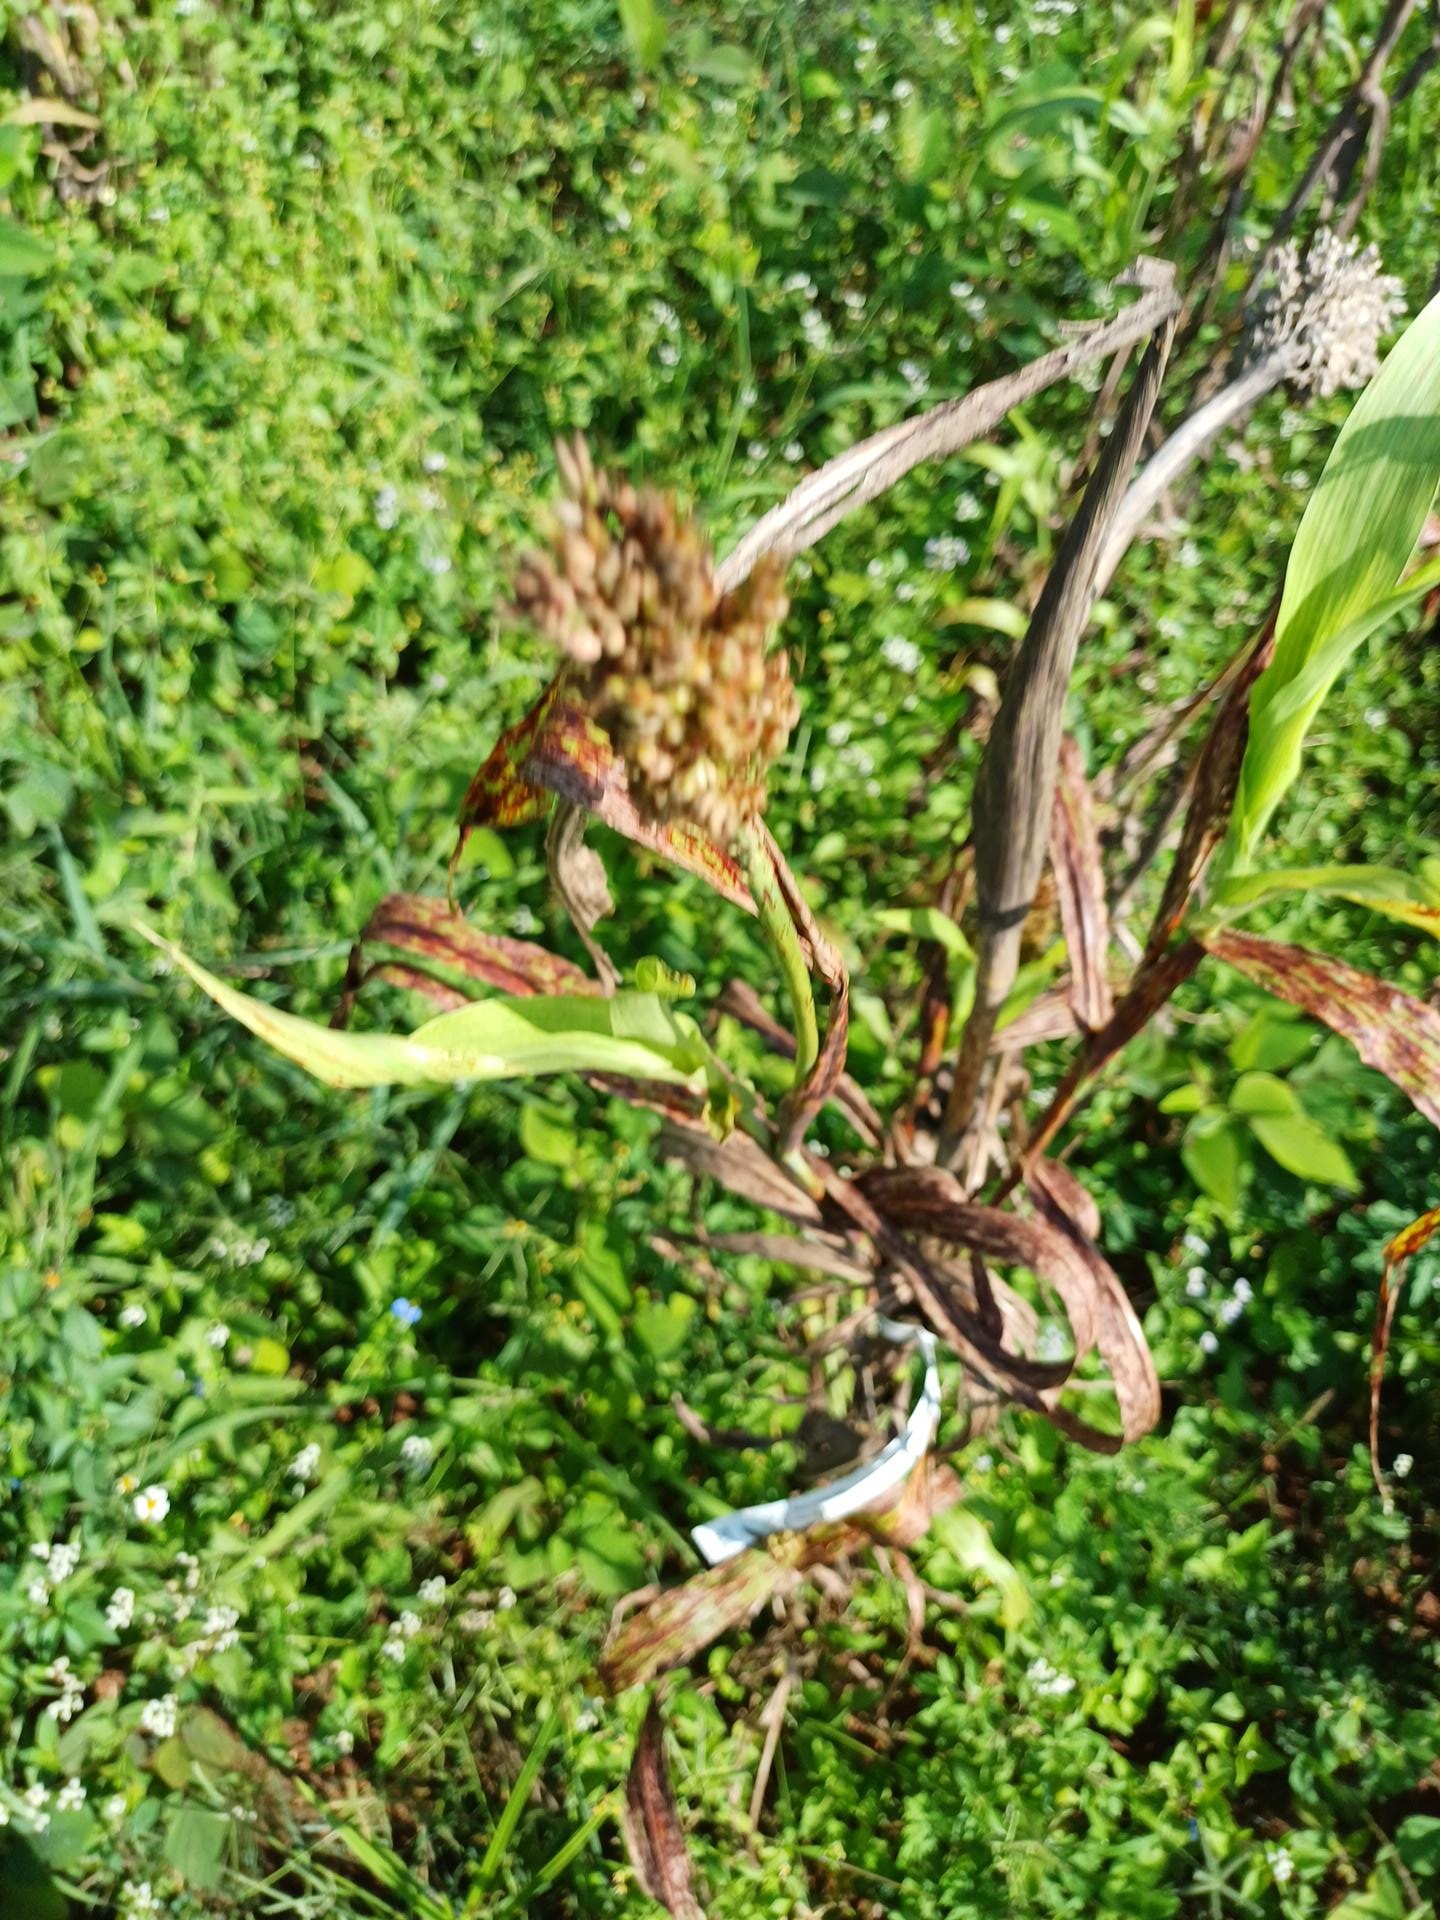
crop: sorghum
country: Kenya
